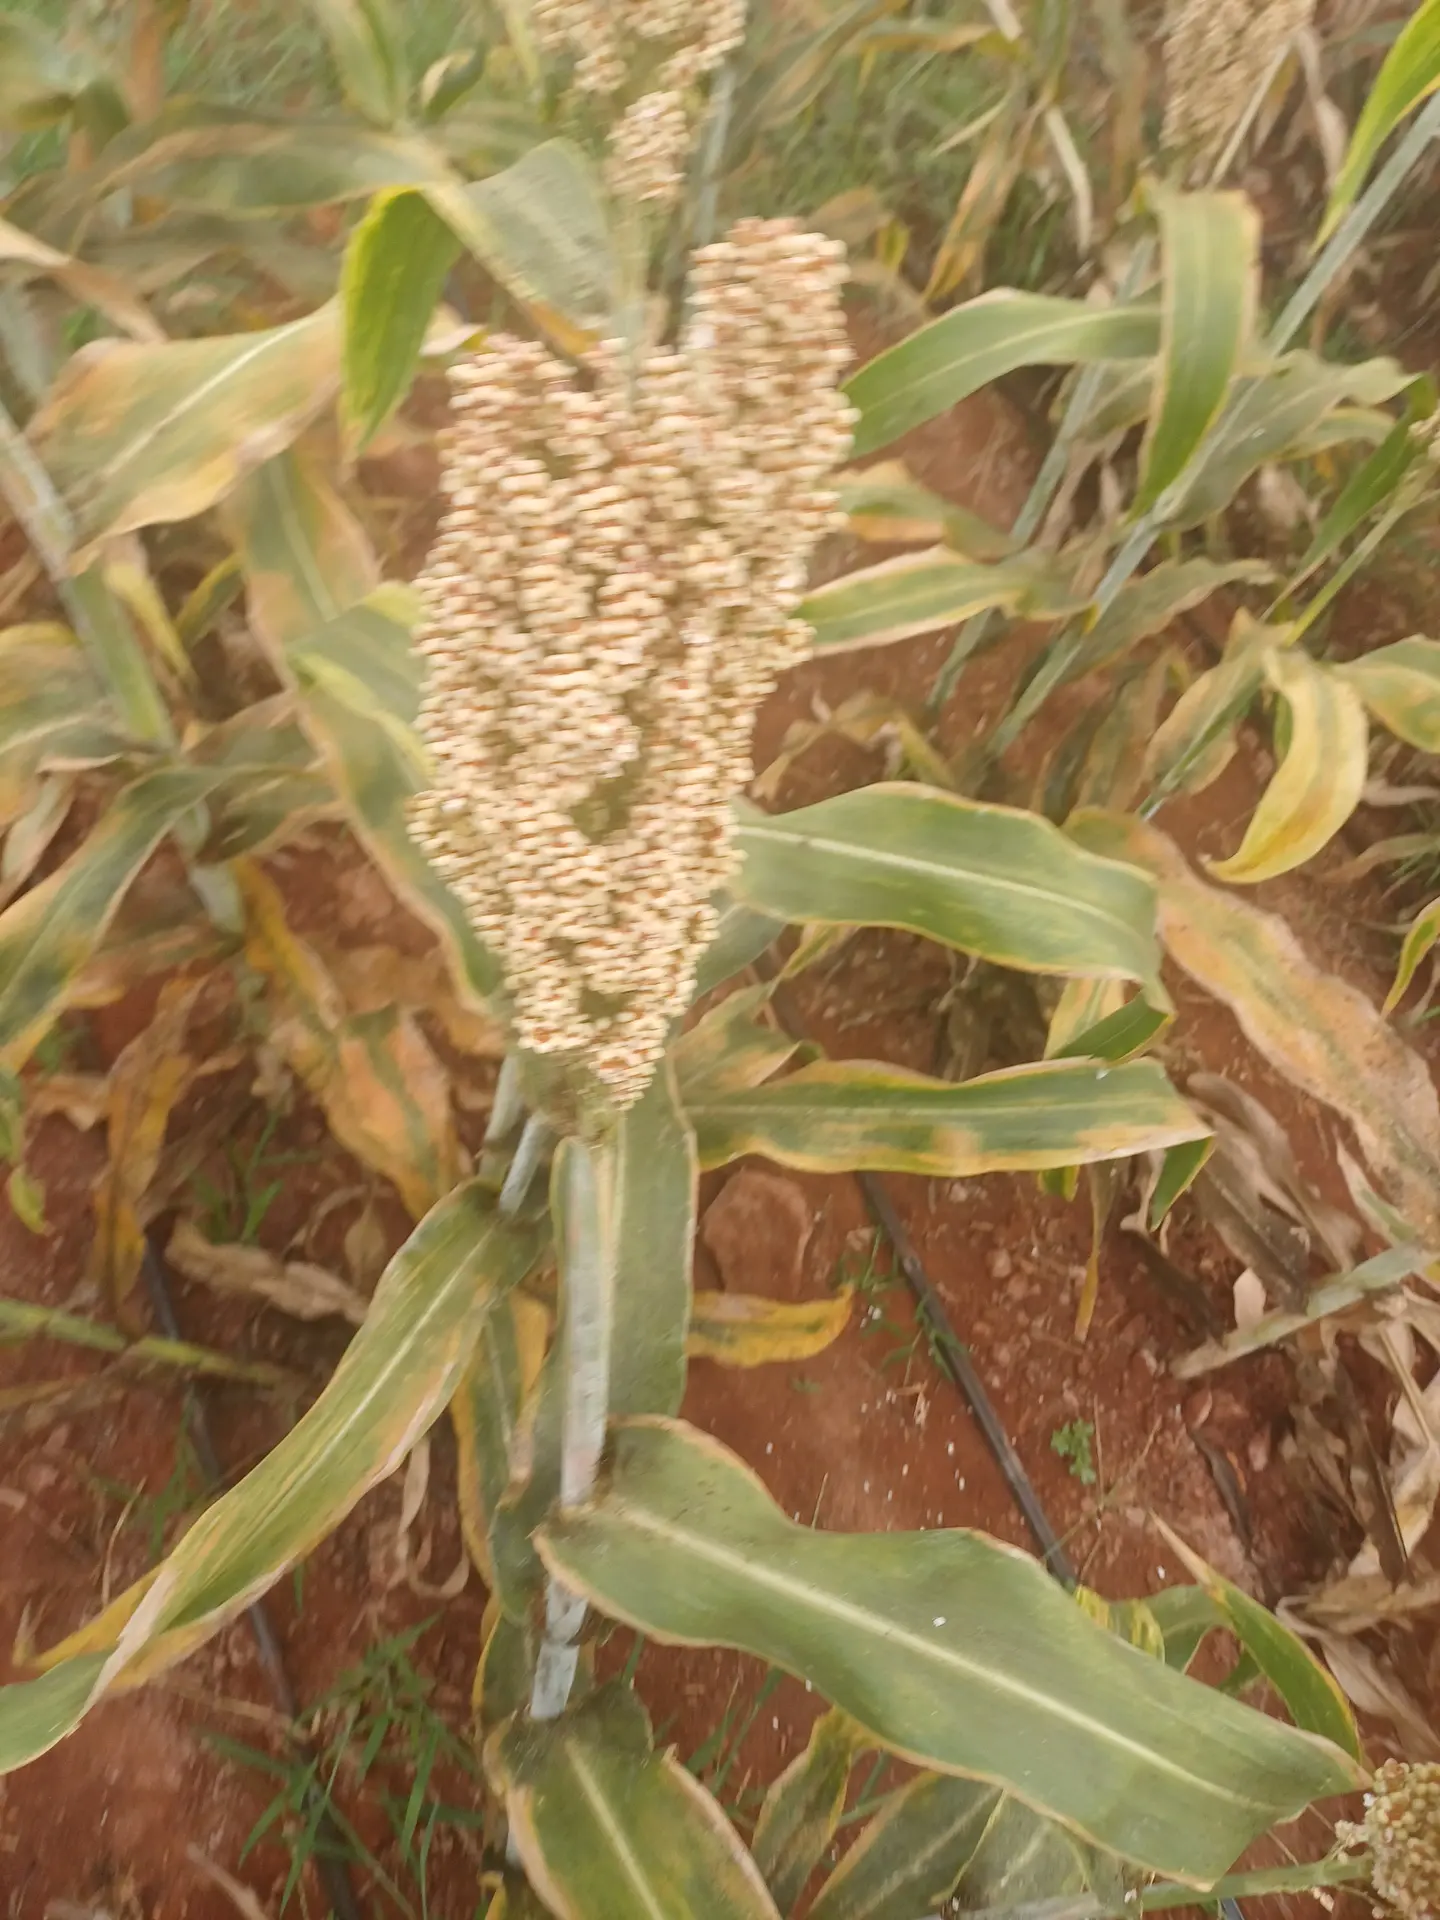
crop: sorghum
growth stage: maturity
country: Kenya
